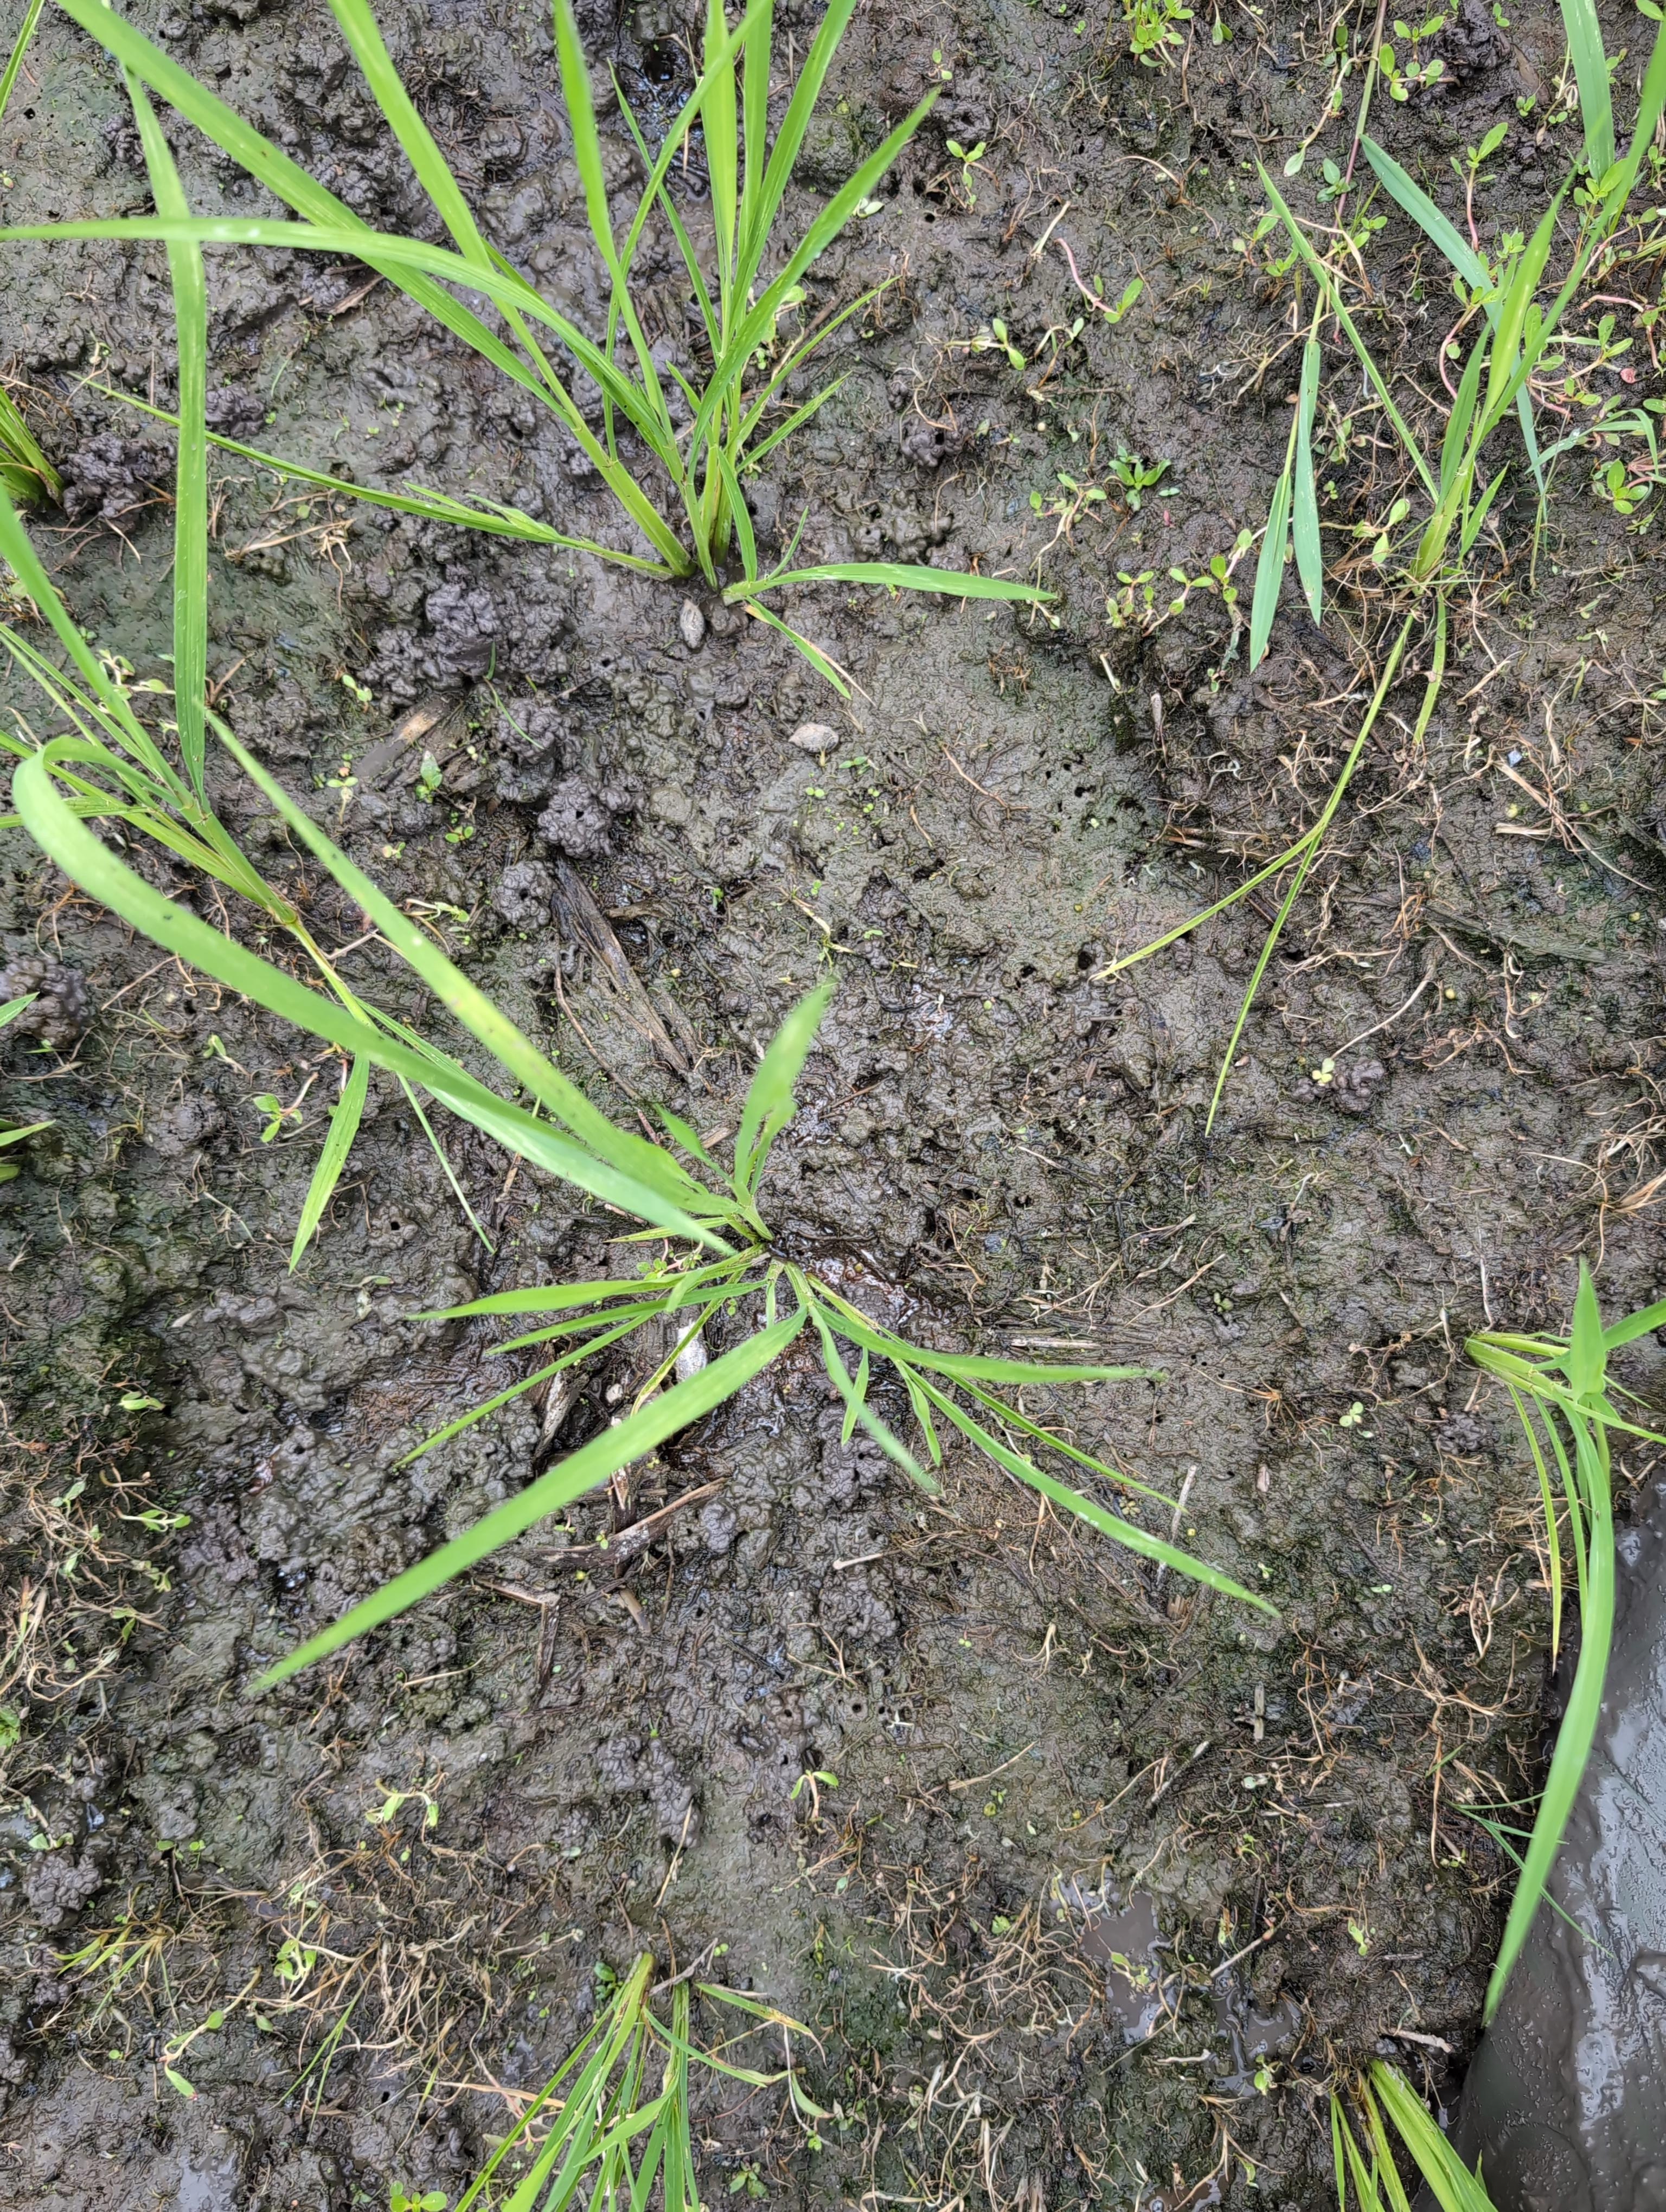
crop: rice
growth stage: establishment seedling
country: Côte d'Ivoire
